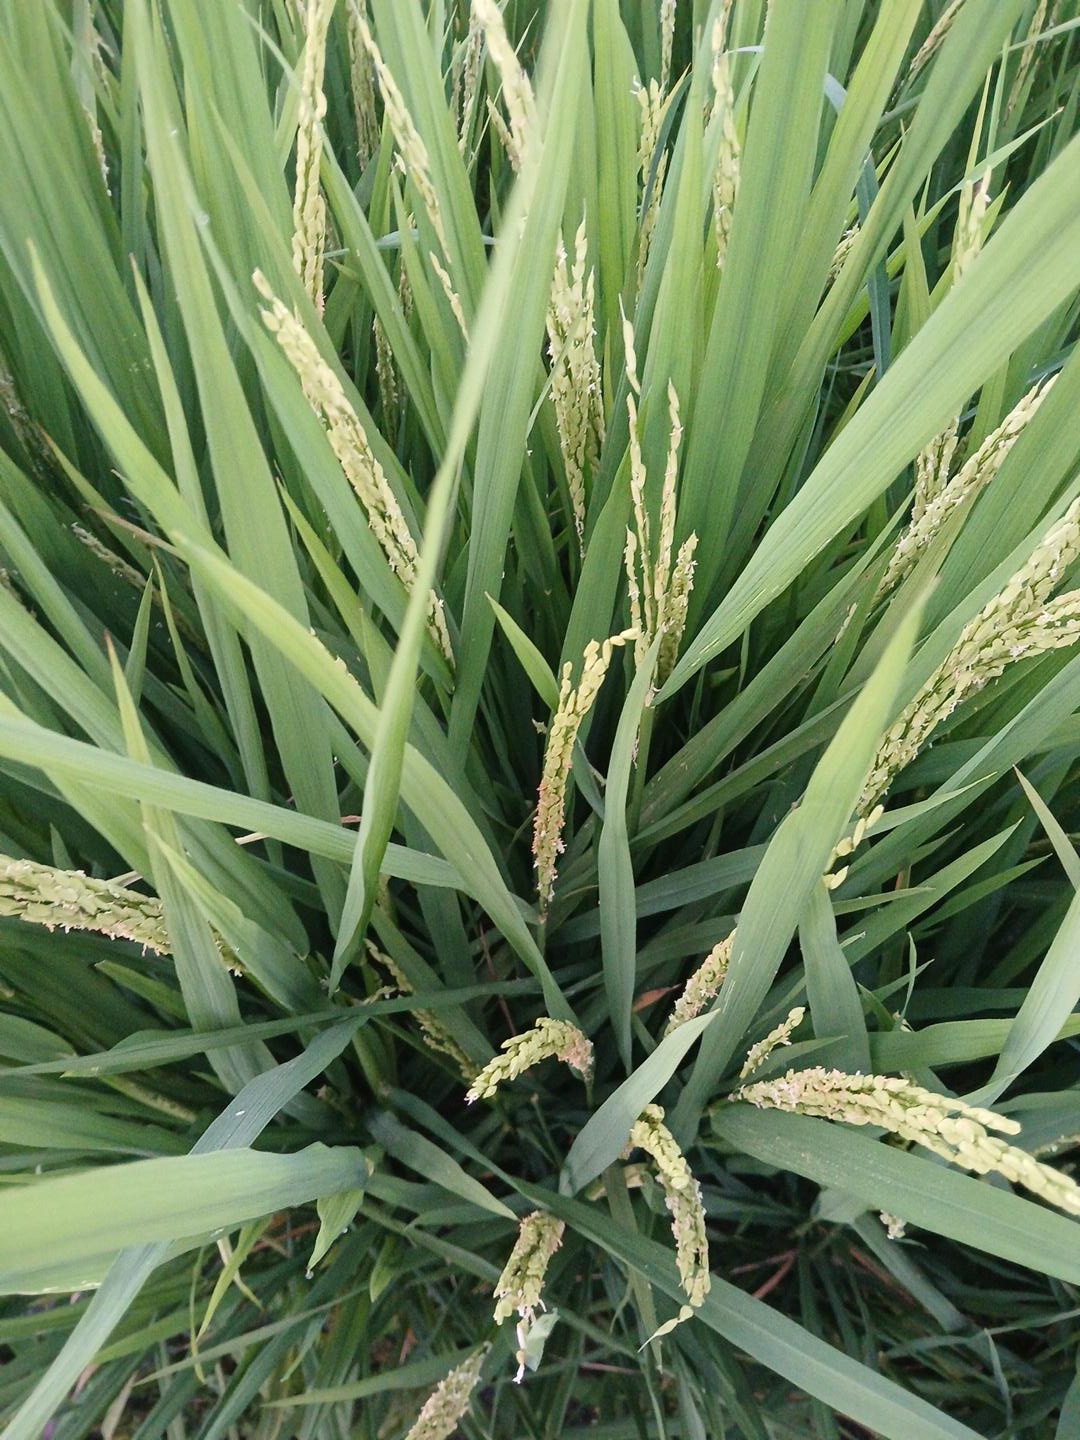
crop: rice
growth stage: flowering
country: Côte d'Ivoire
